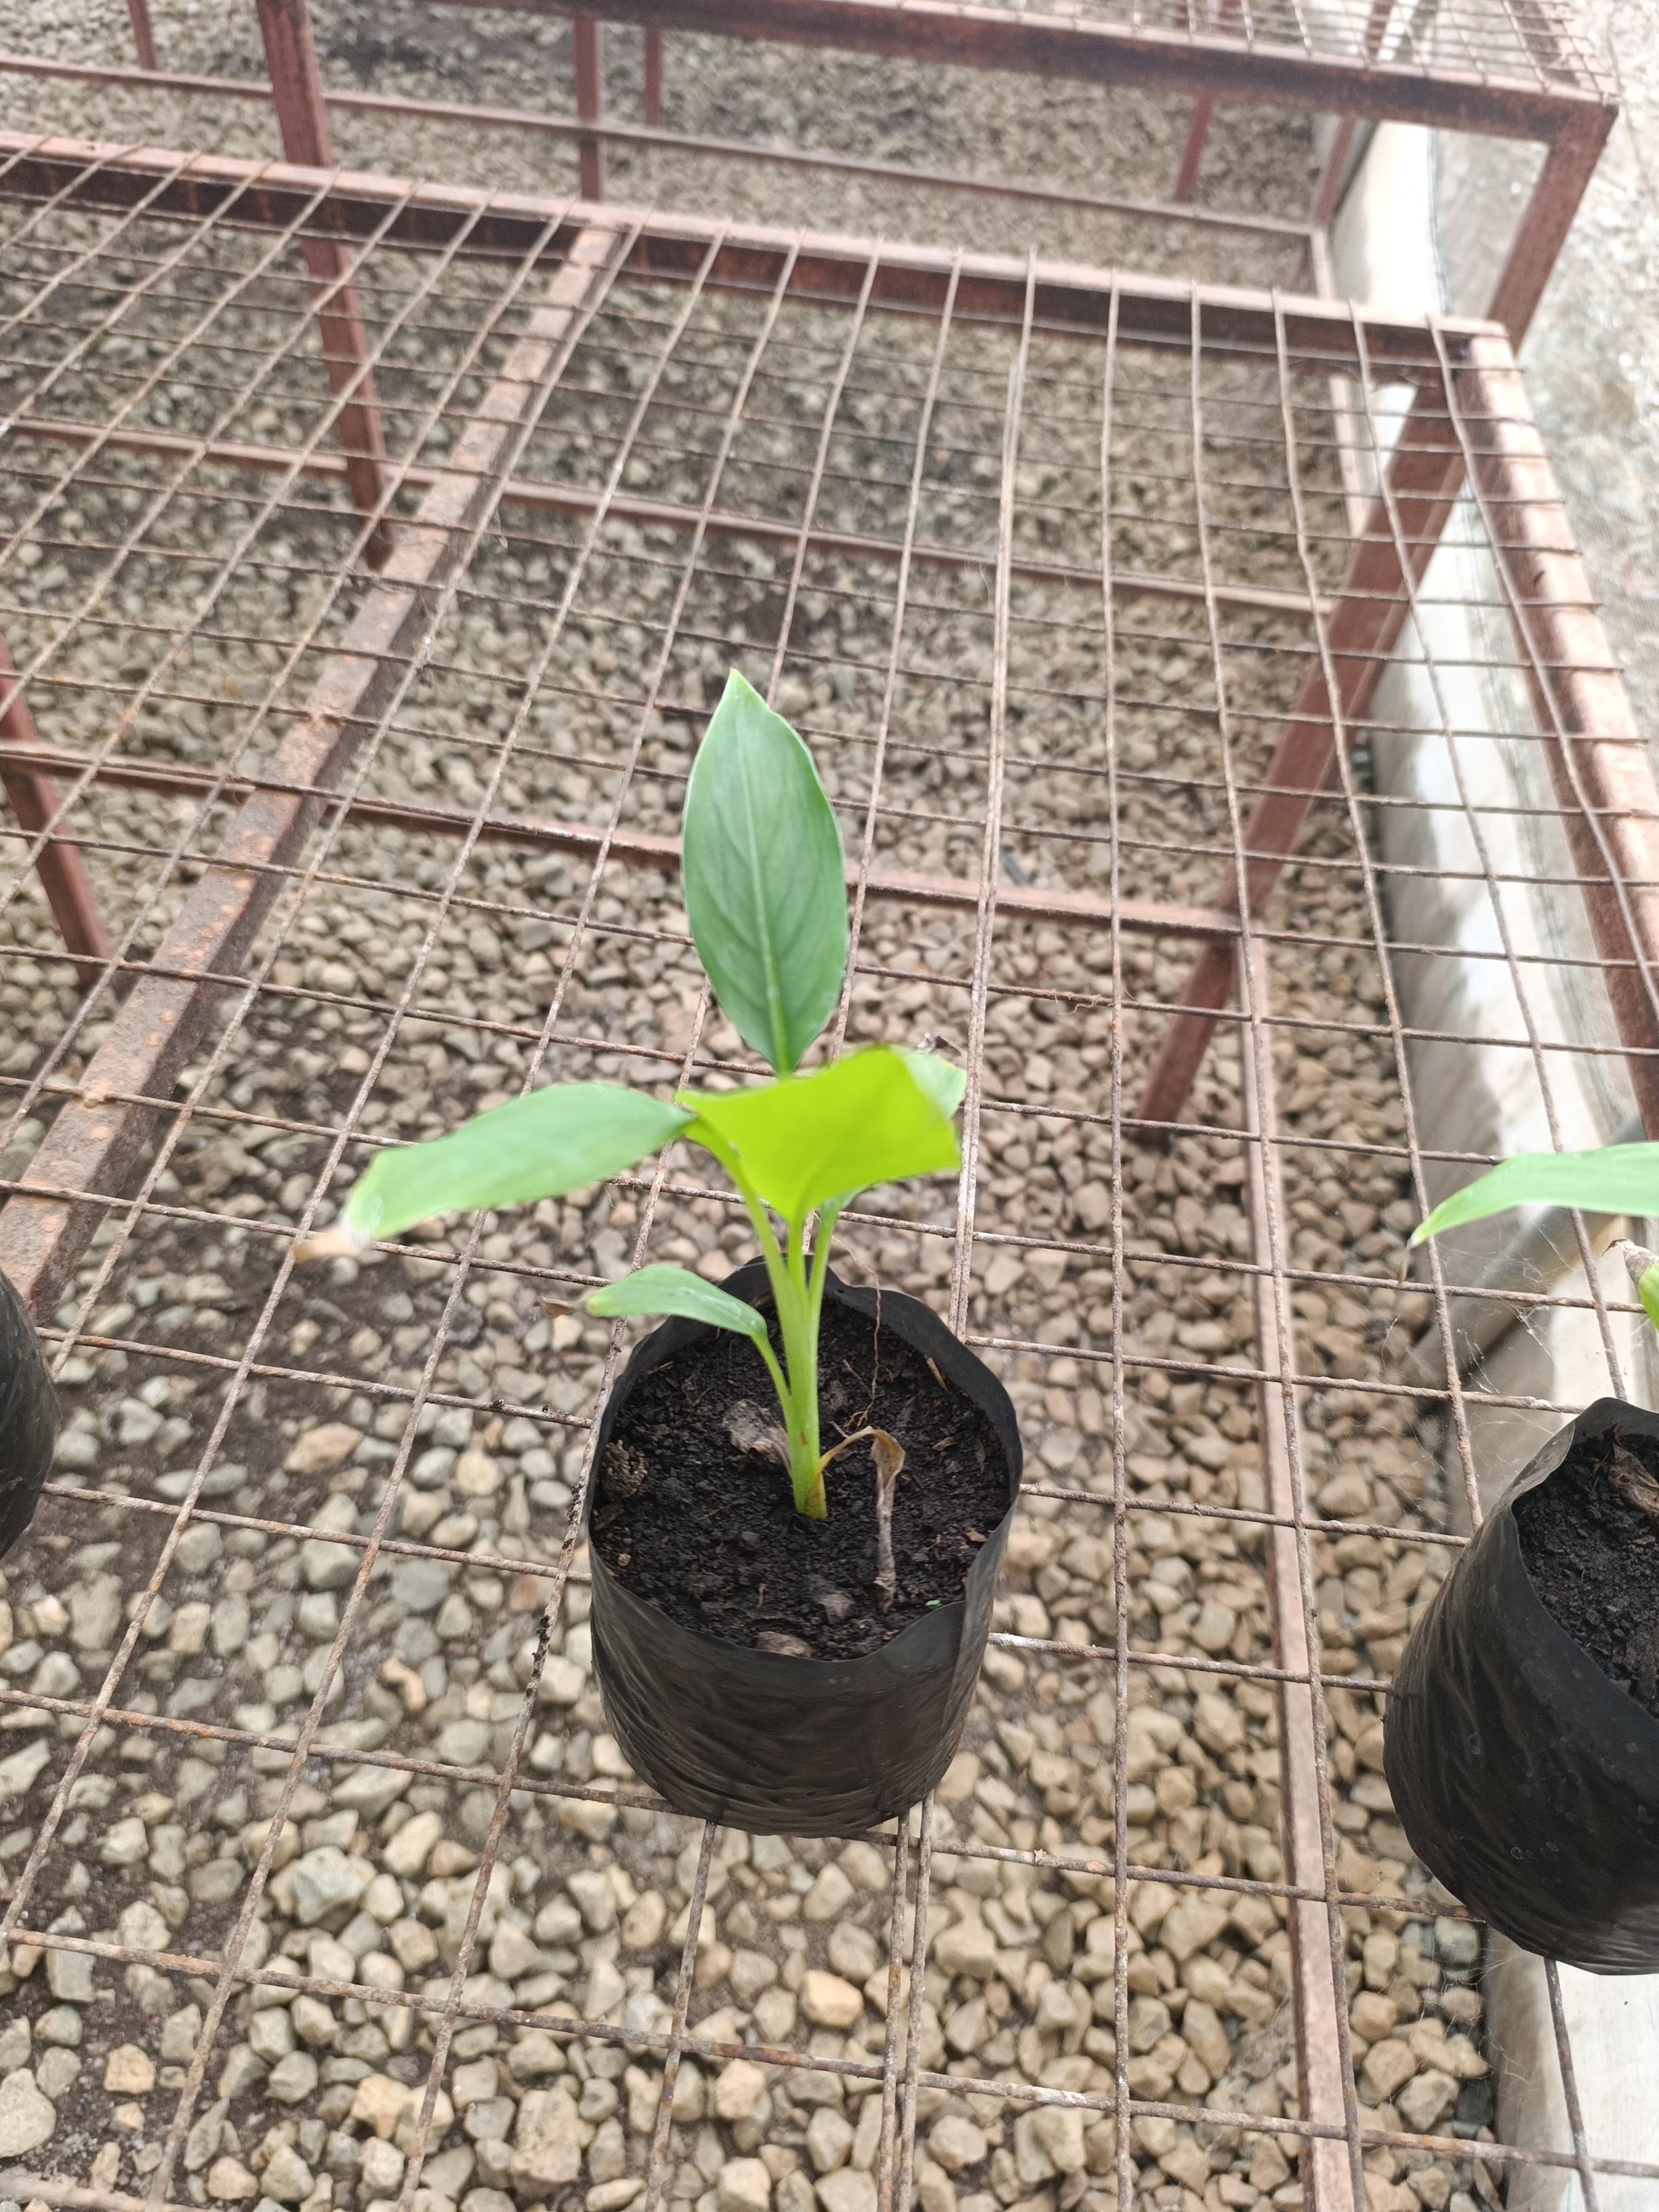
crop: banana
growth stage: vegetative
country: Tanzania
